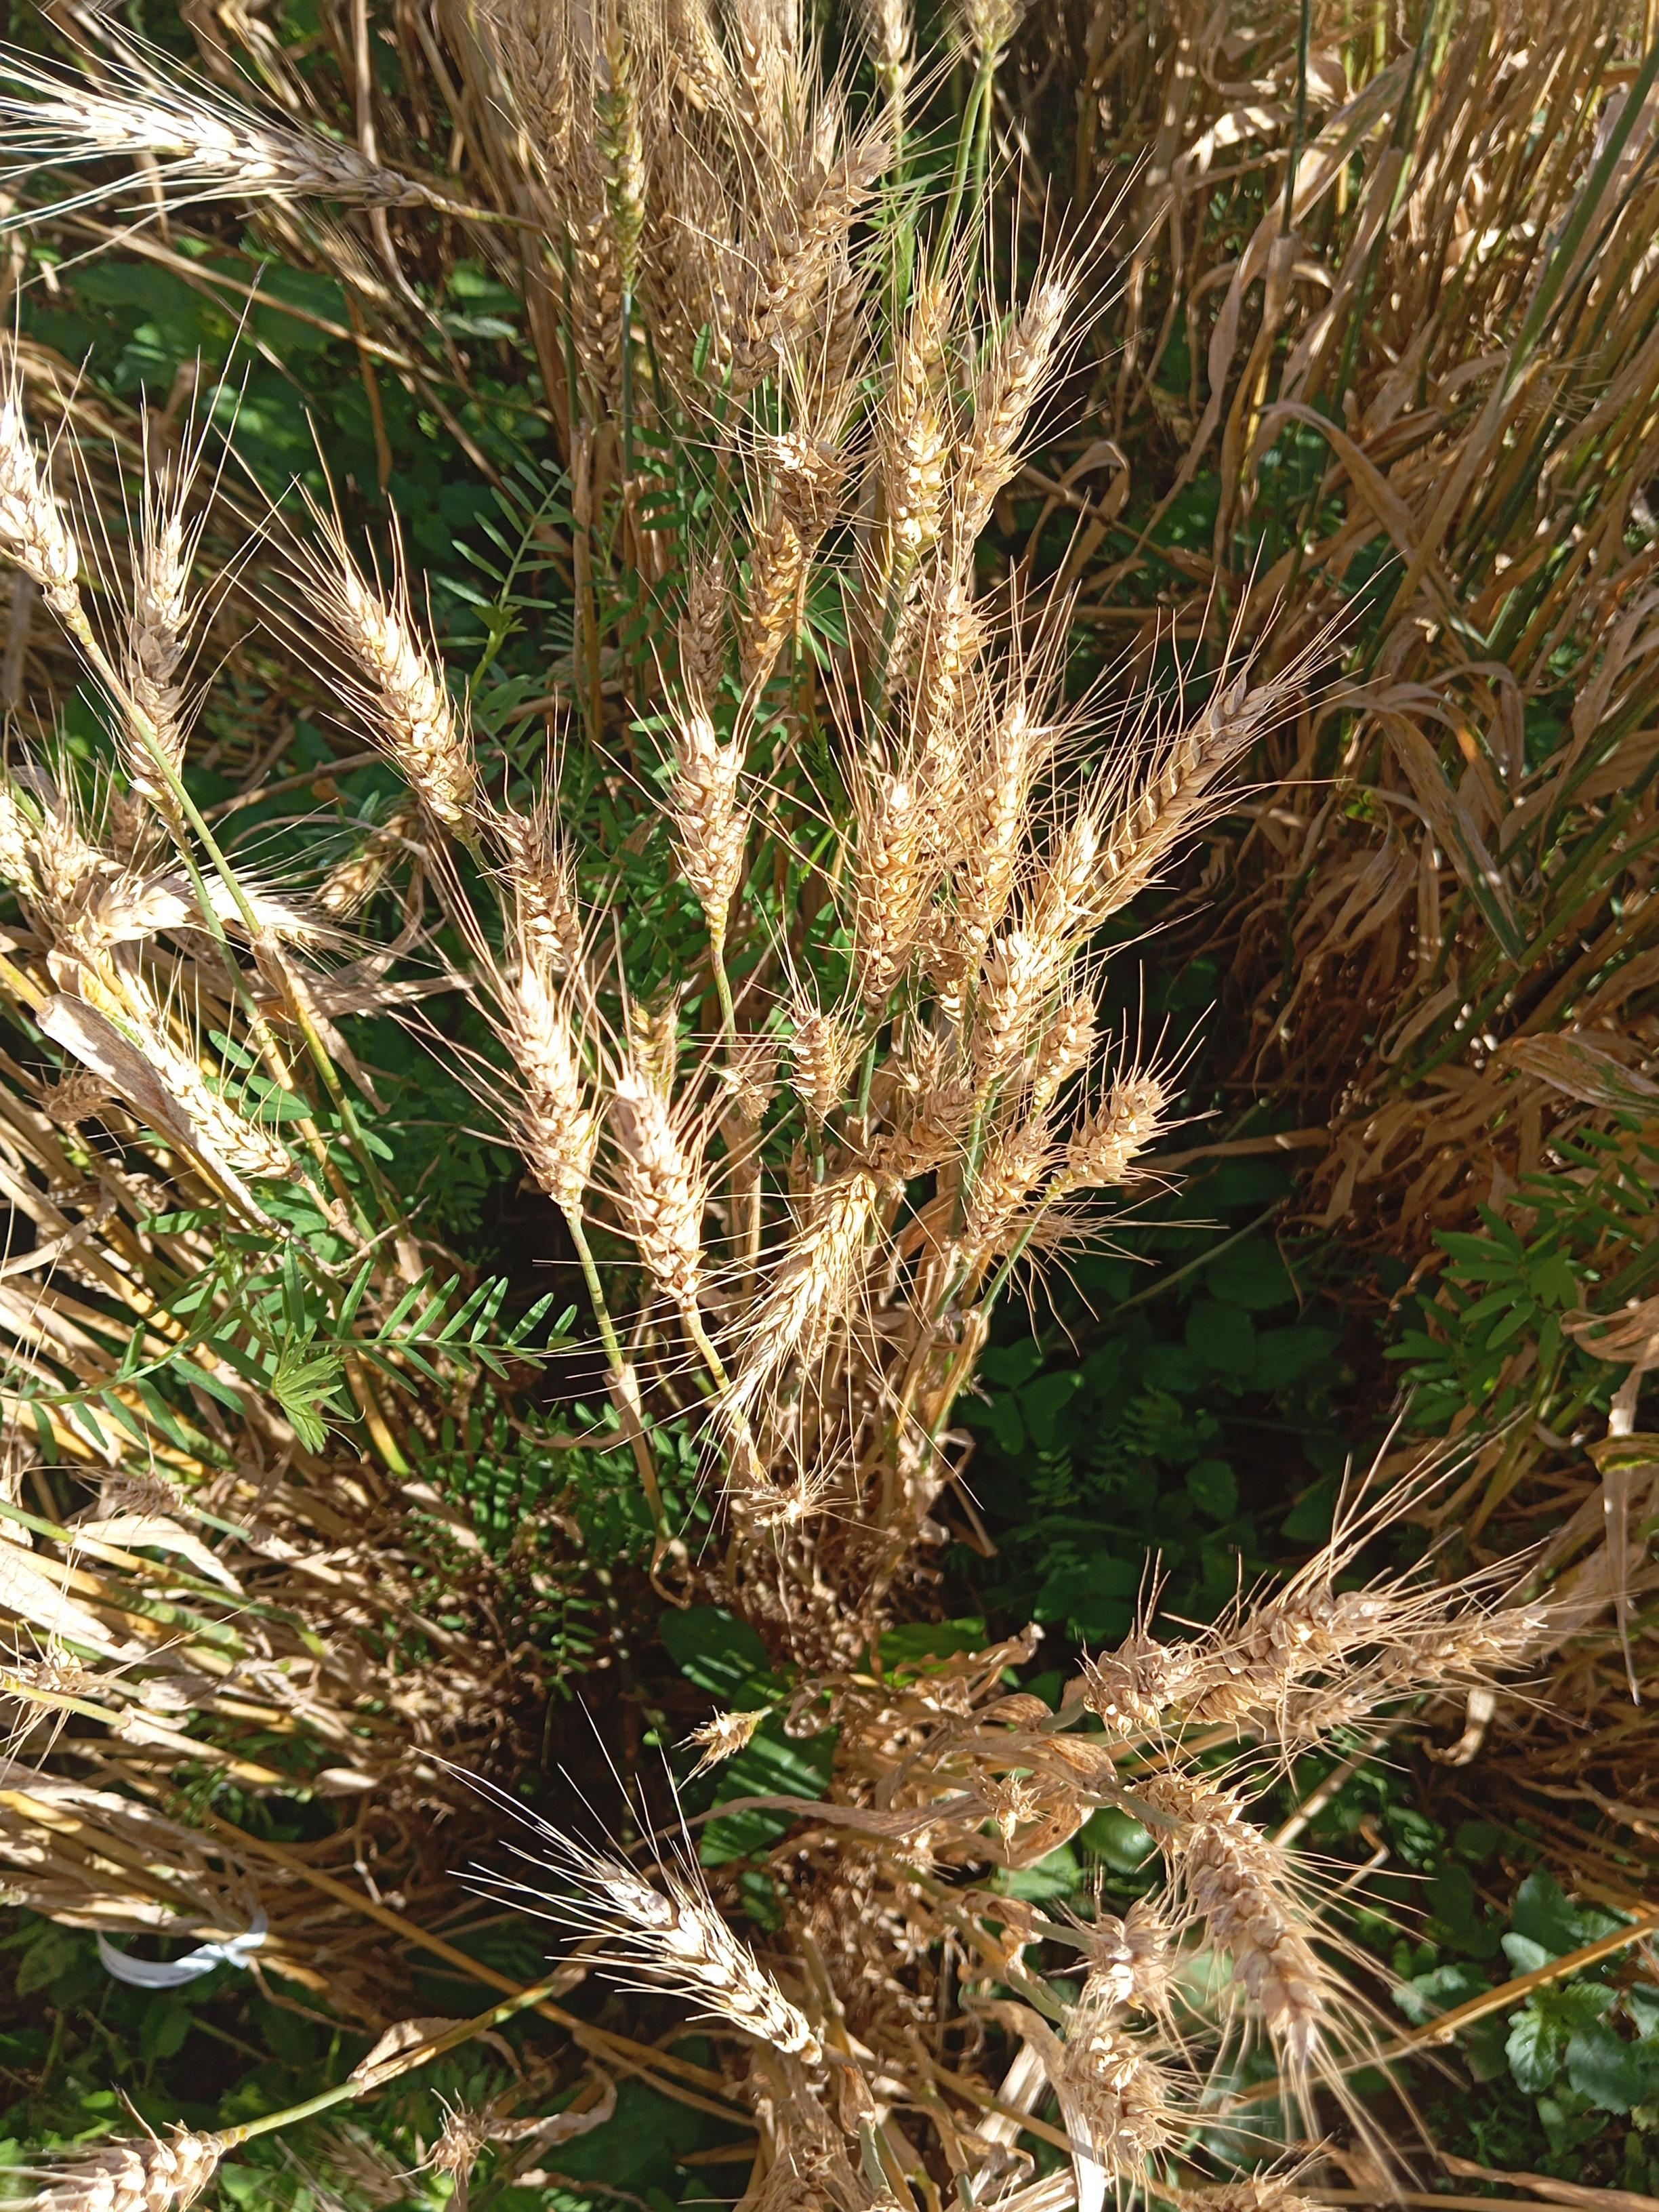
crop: wheat
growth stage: maturity
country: Kenya
